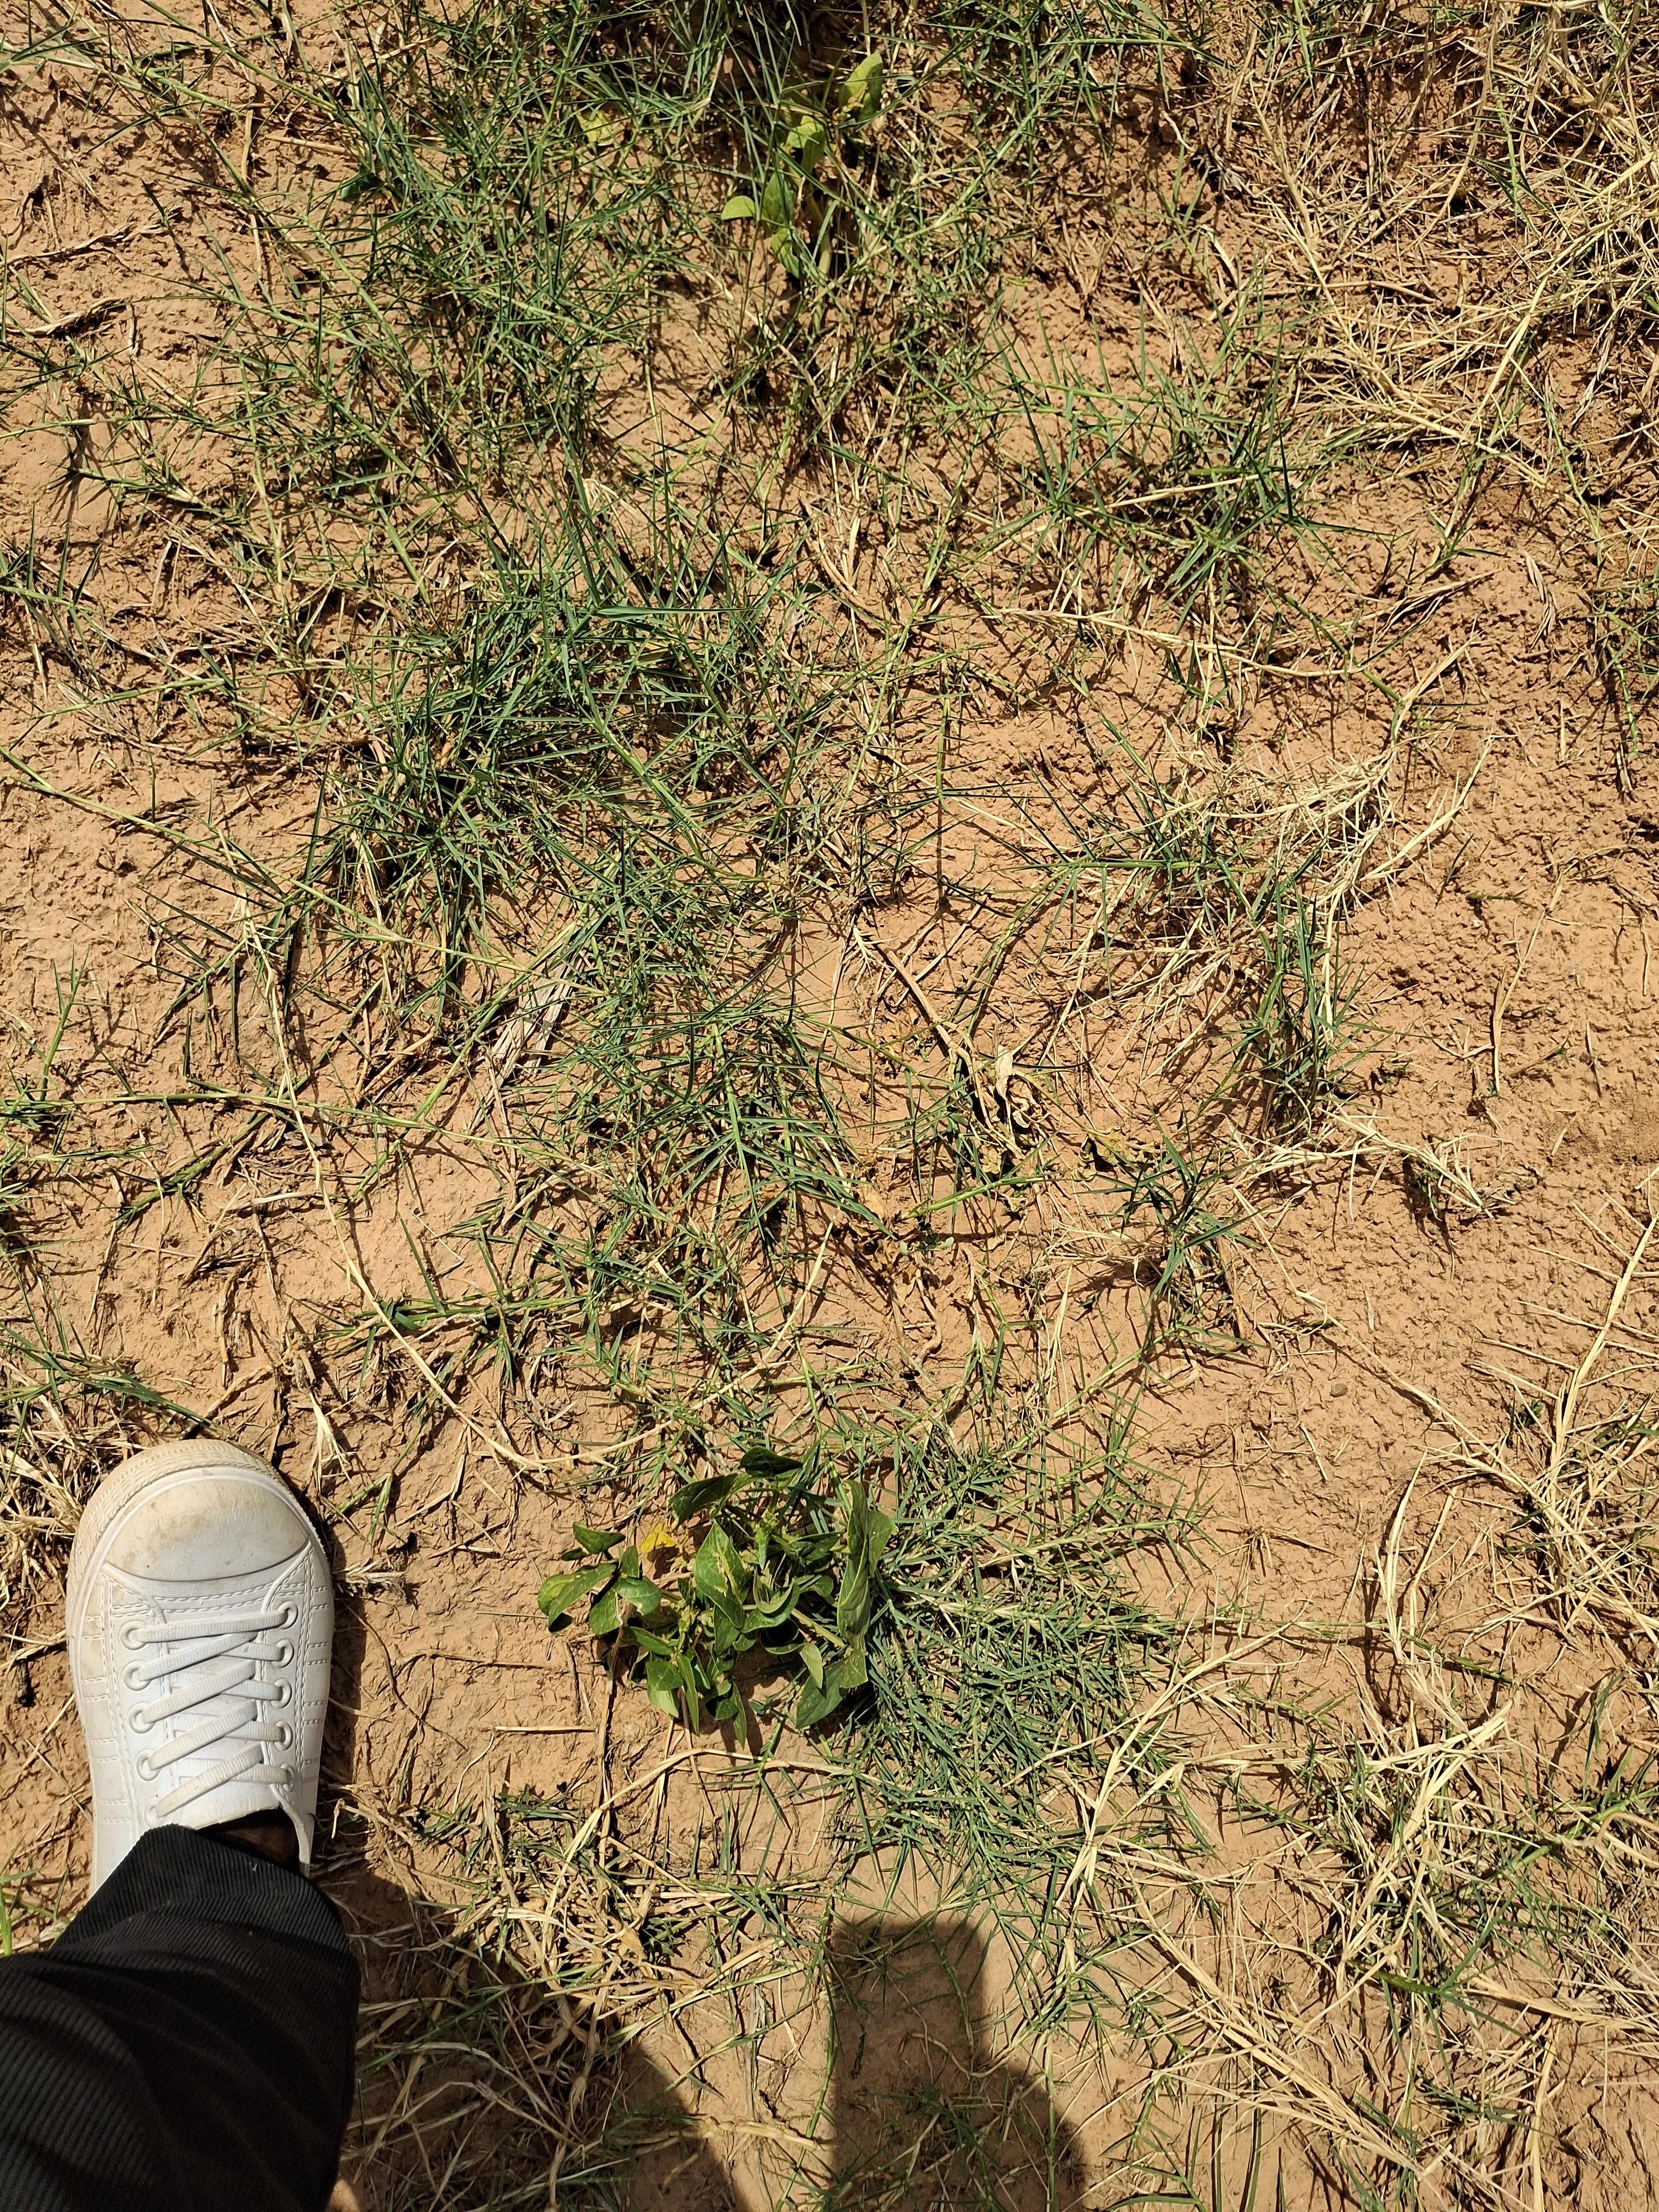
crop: cowpea
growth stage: harvest maturity
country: Nigeria
